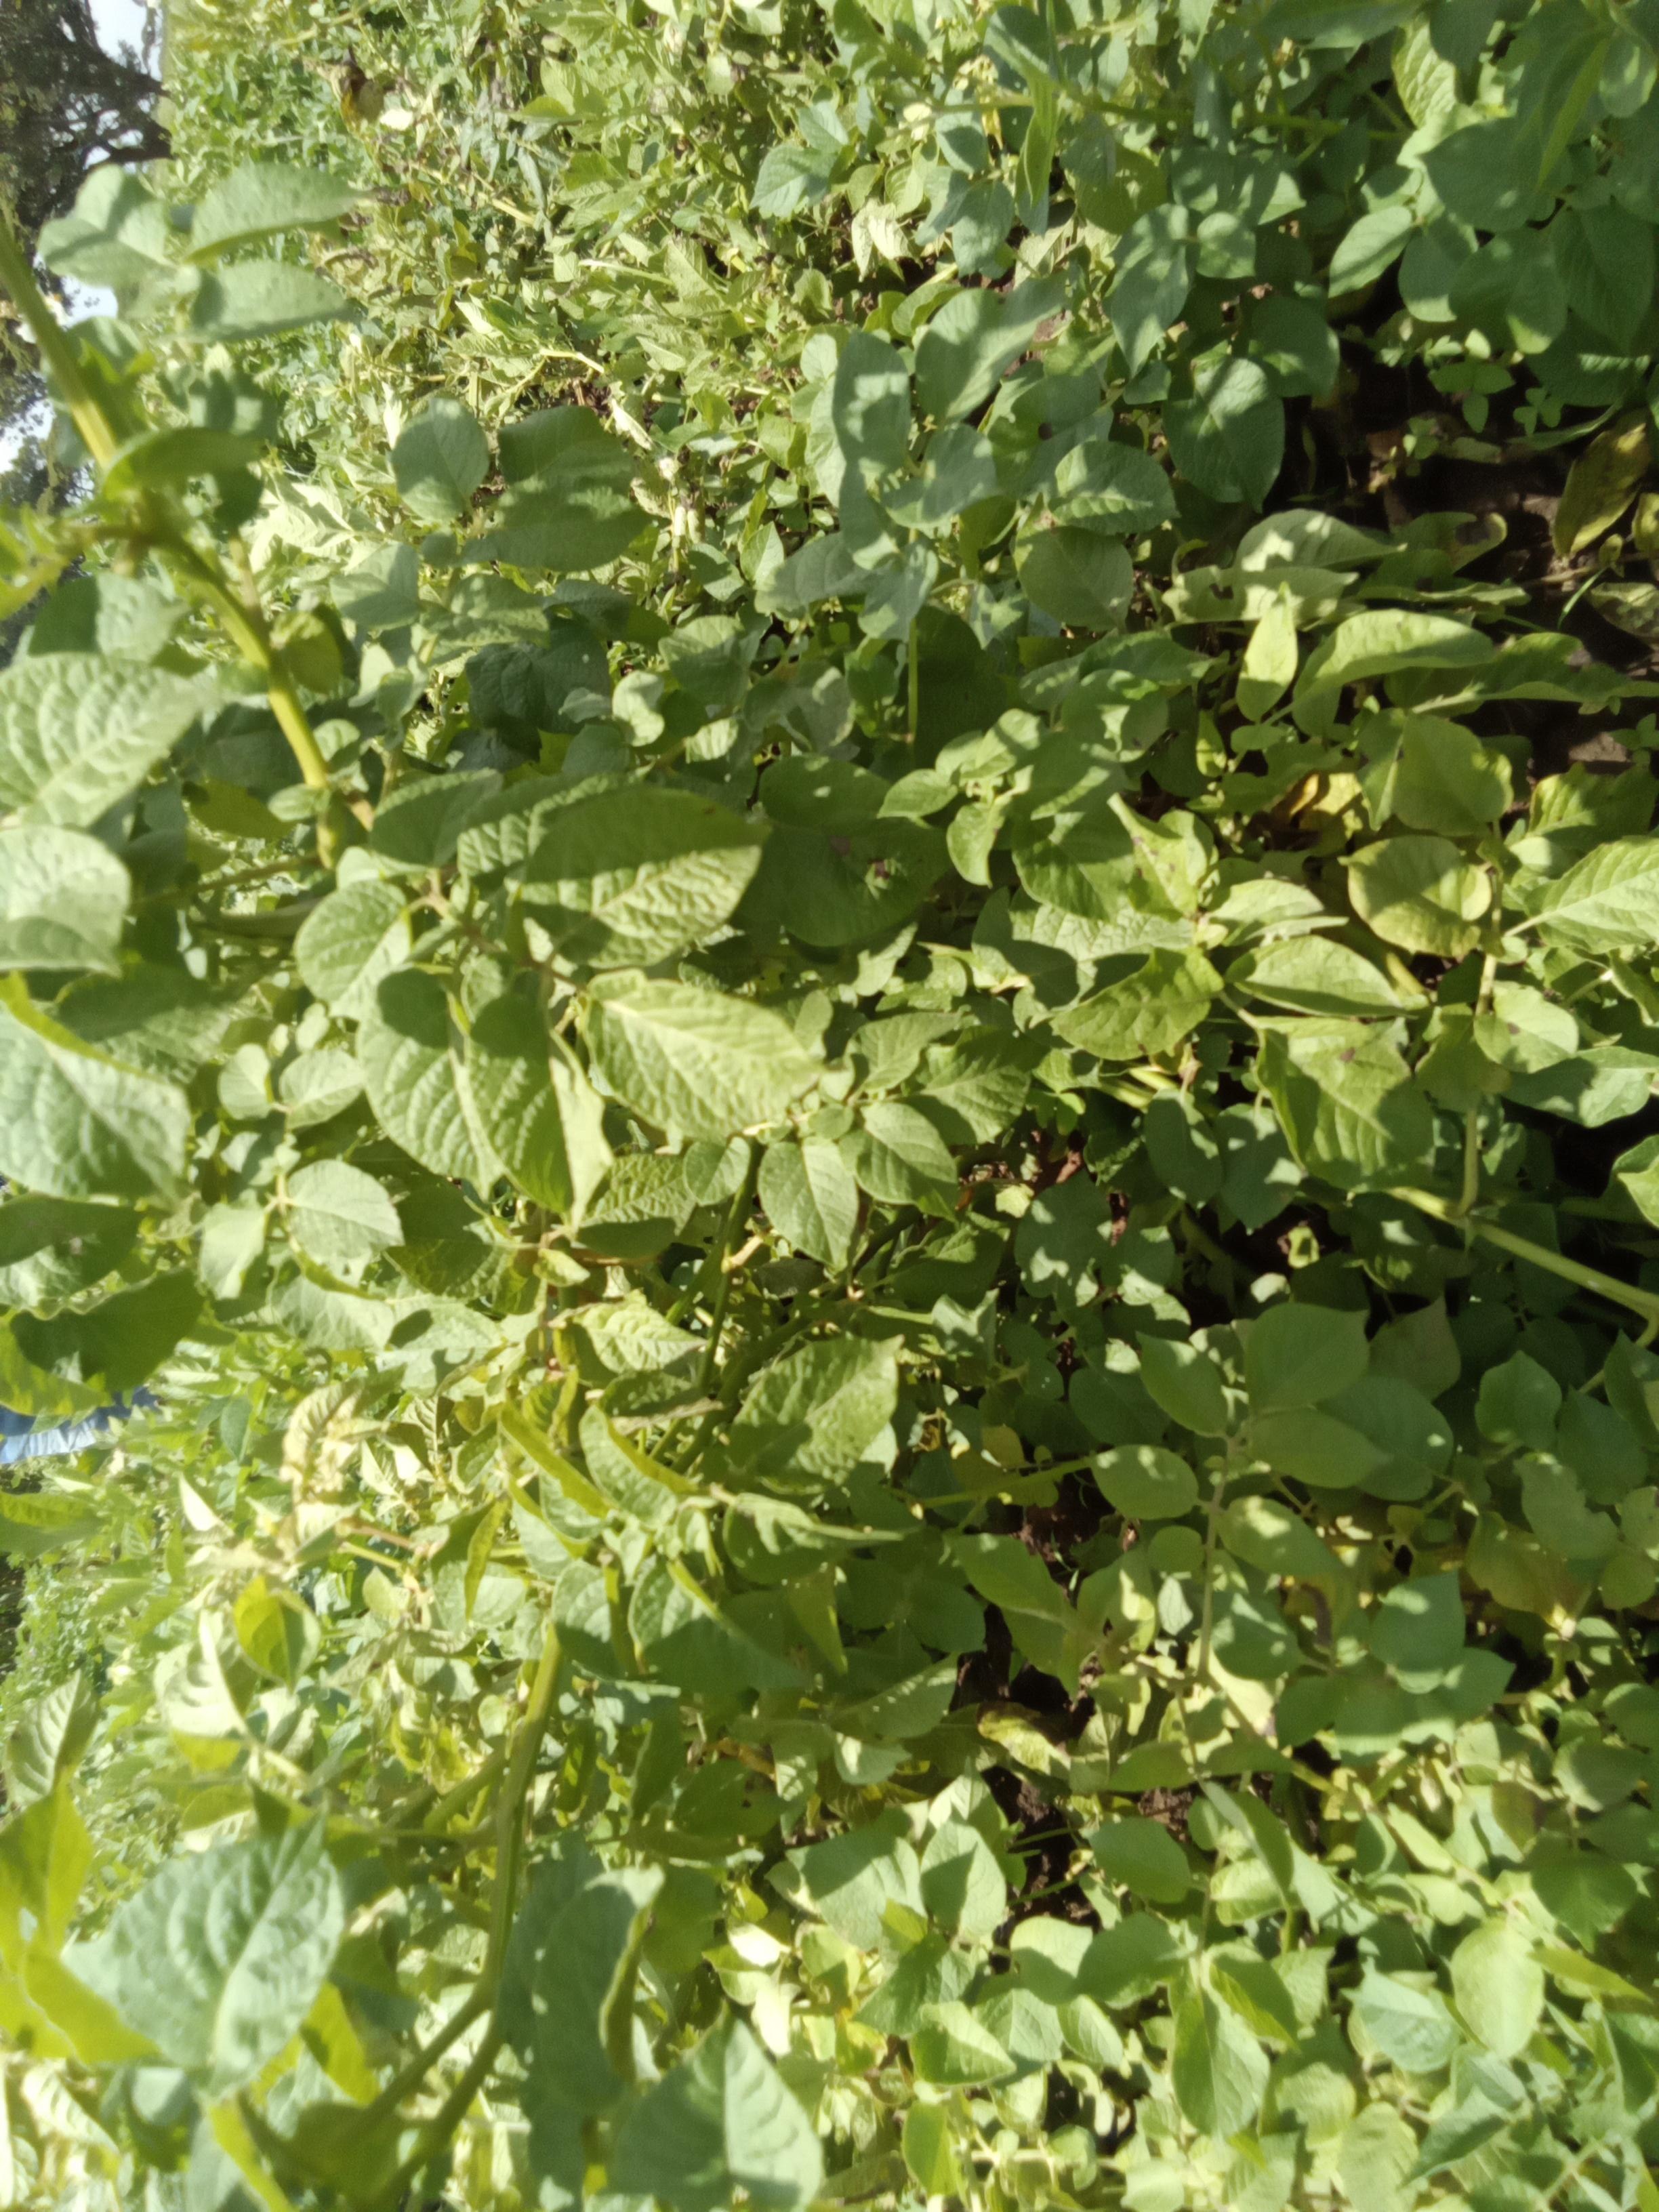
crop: potato
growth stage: vegetative
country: Kenya
